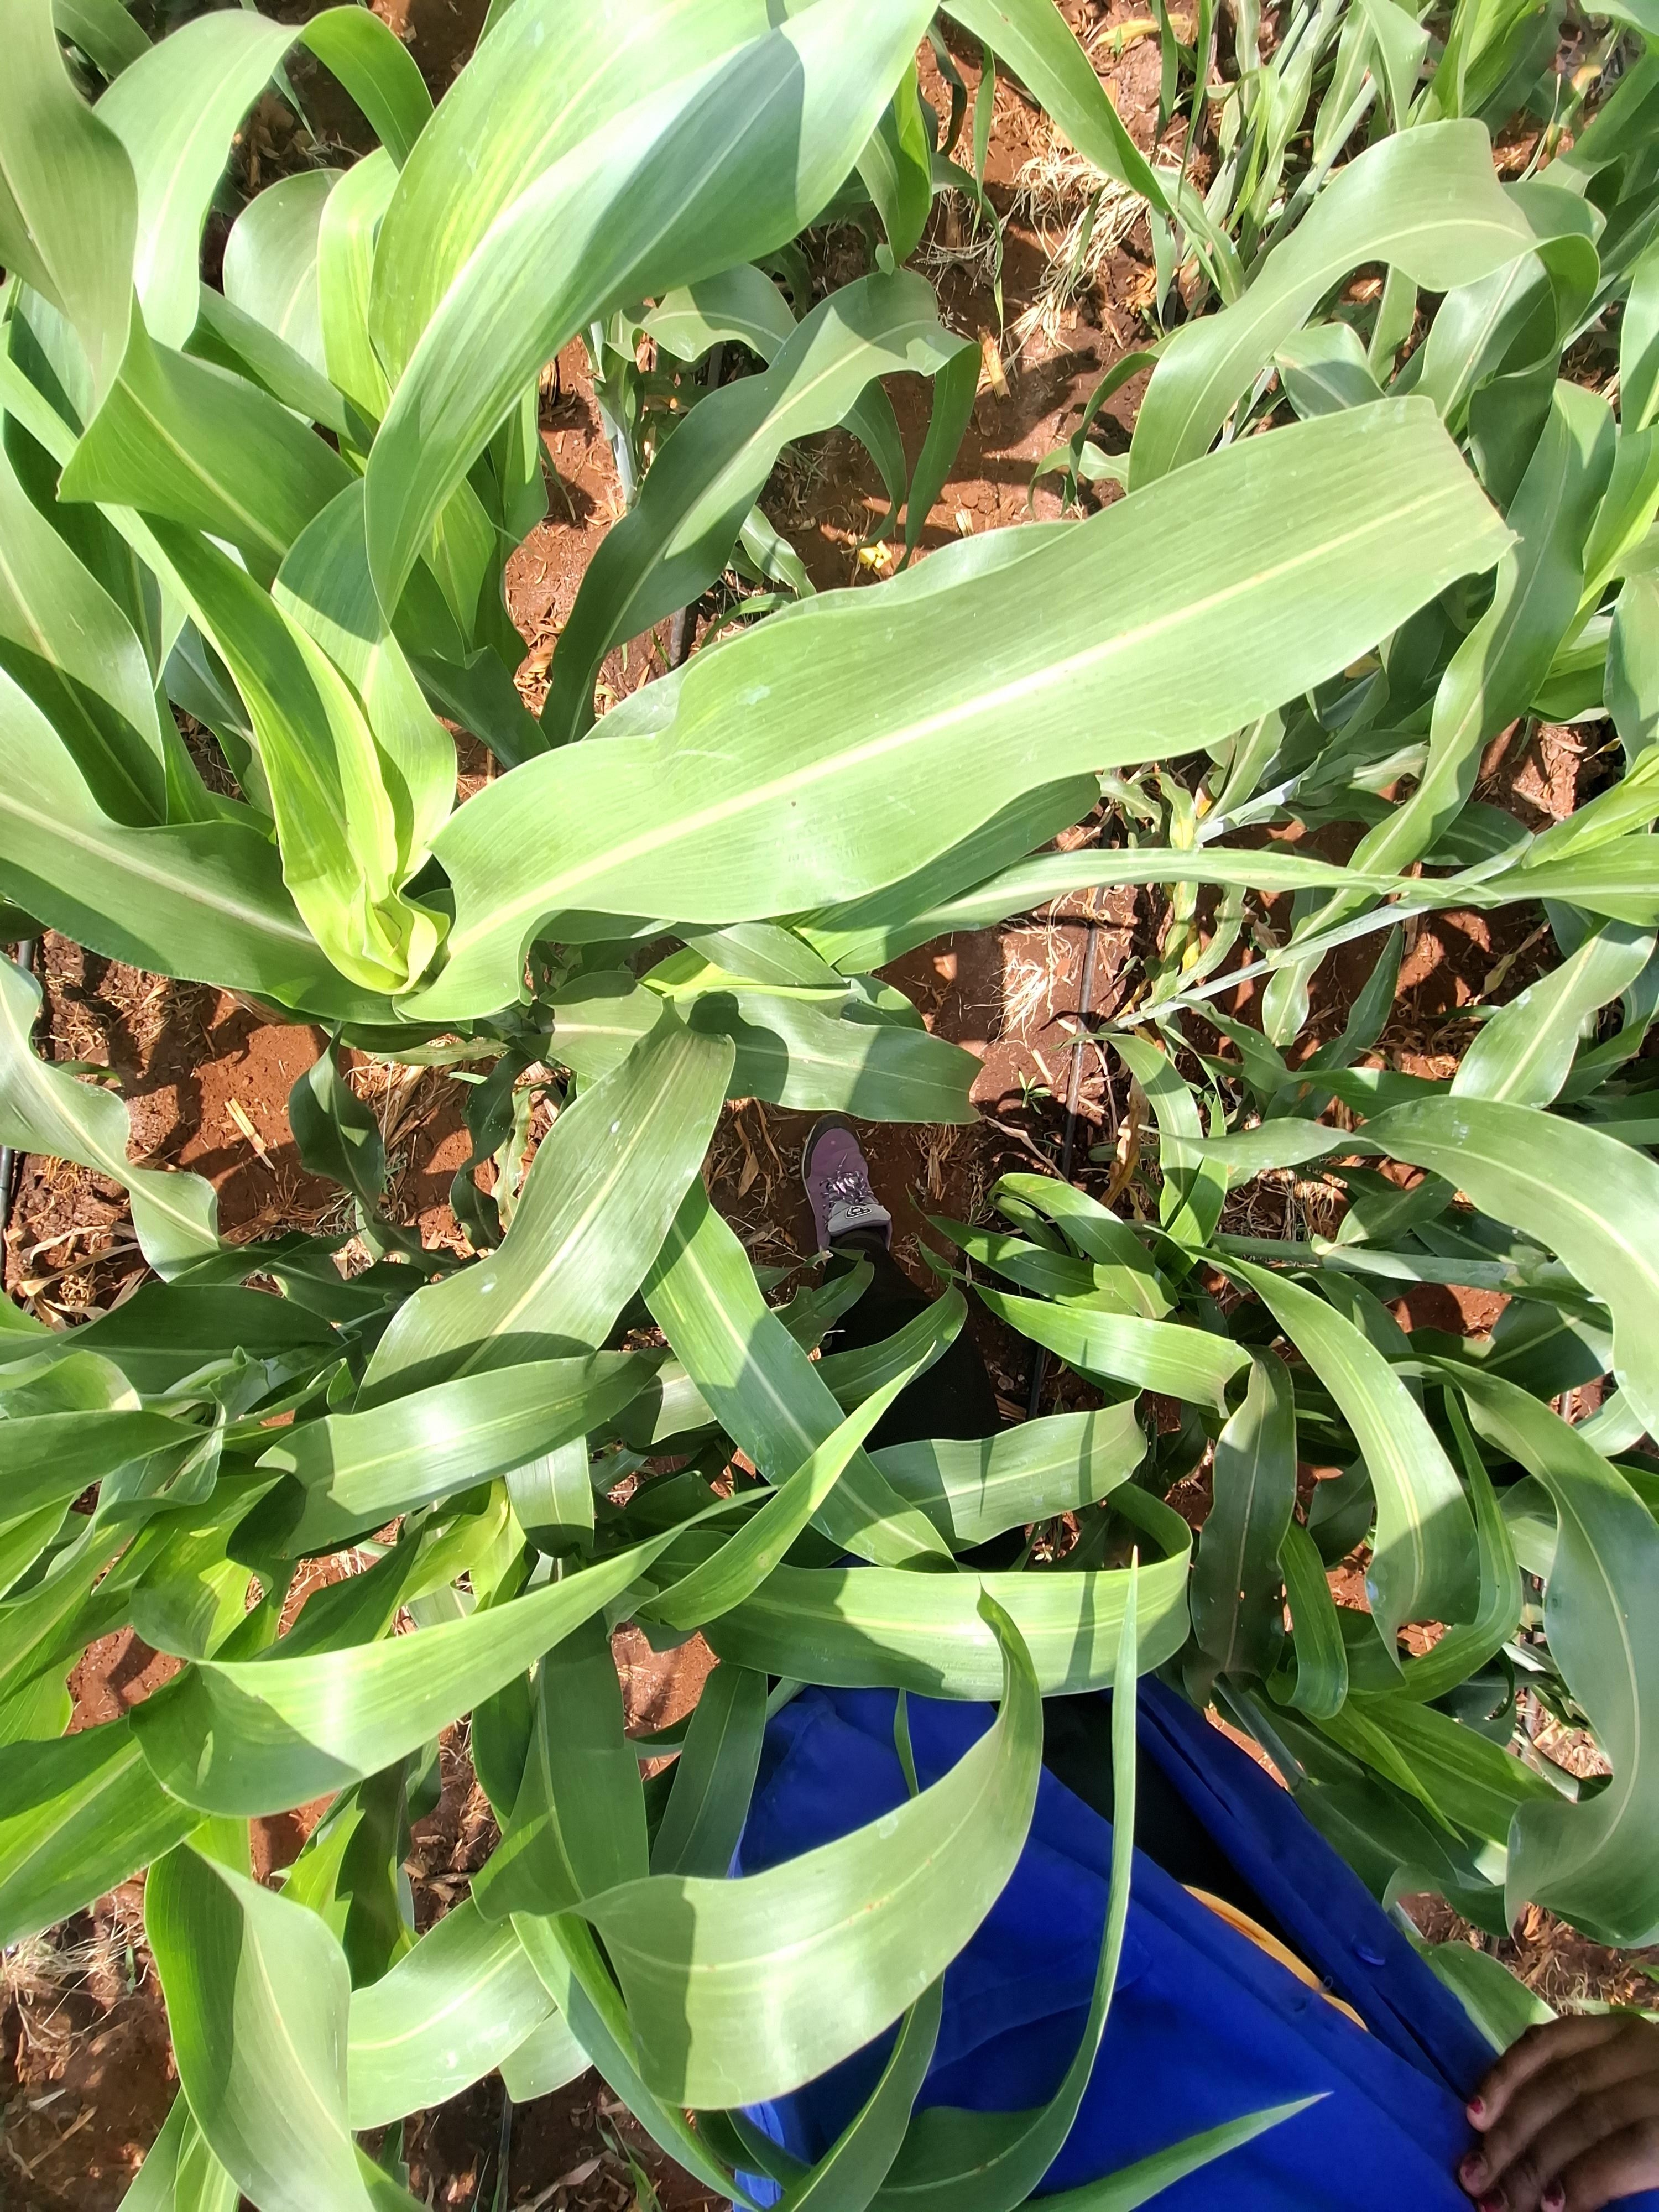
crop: sorghum
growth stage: vegetative
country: Kenya
